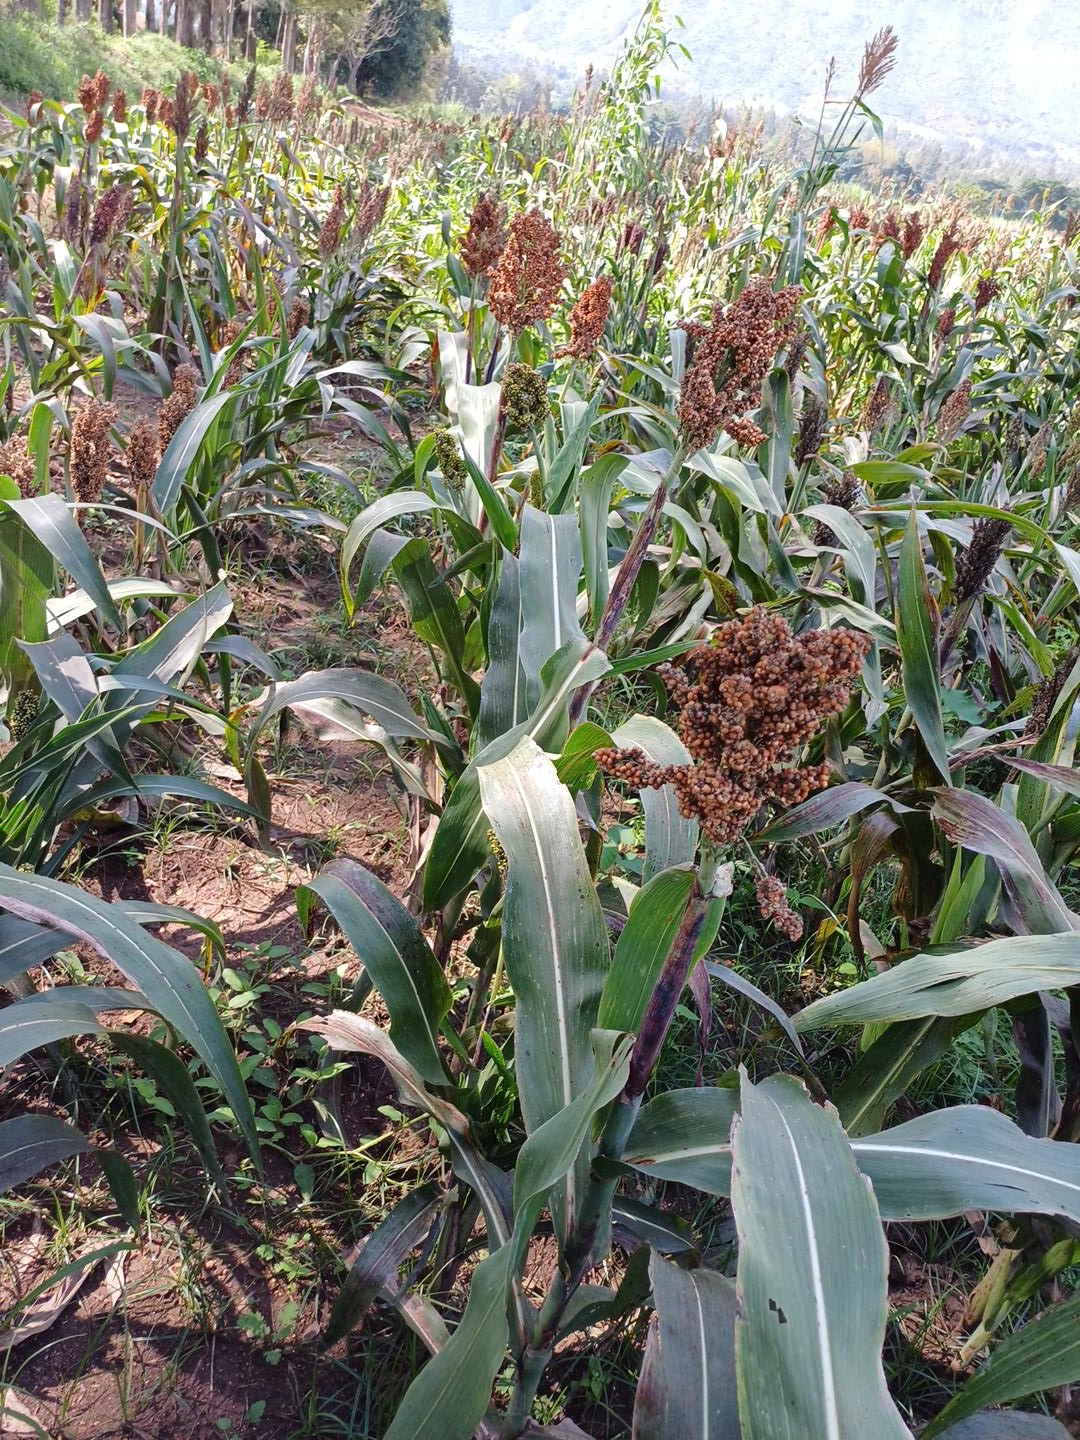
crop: sorghum
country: Kenya
